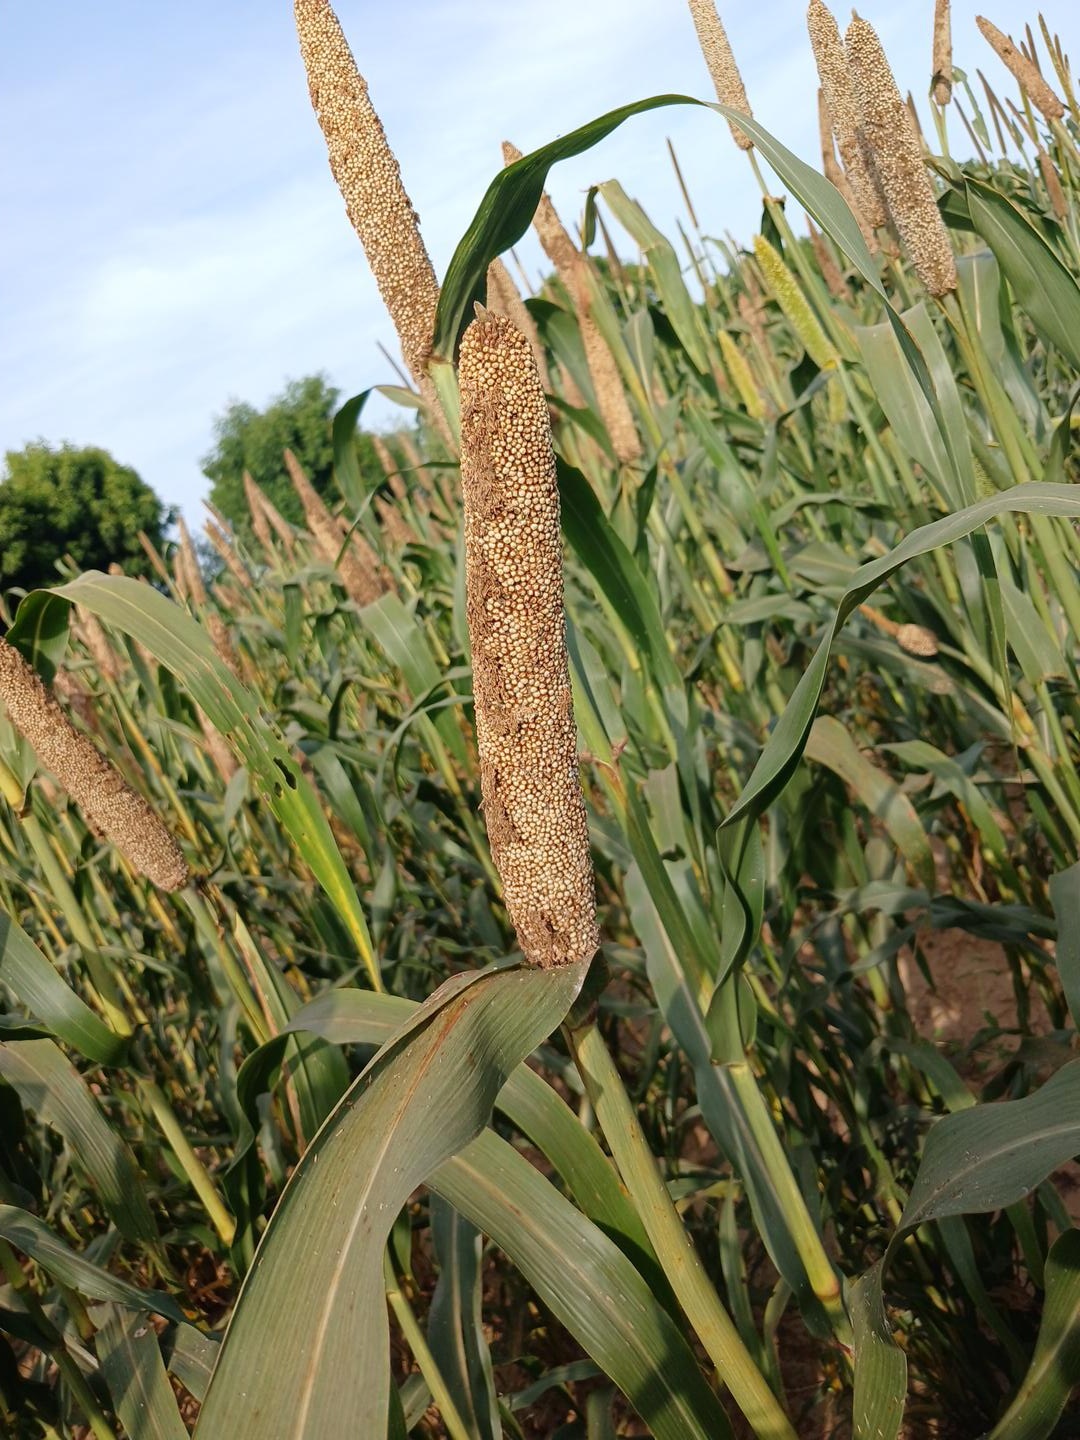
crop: pearl millet
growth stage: maturity
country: Senegal
